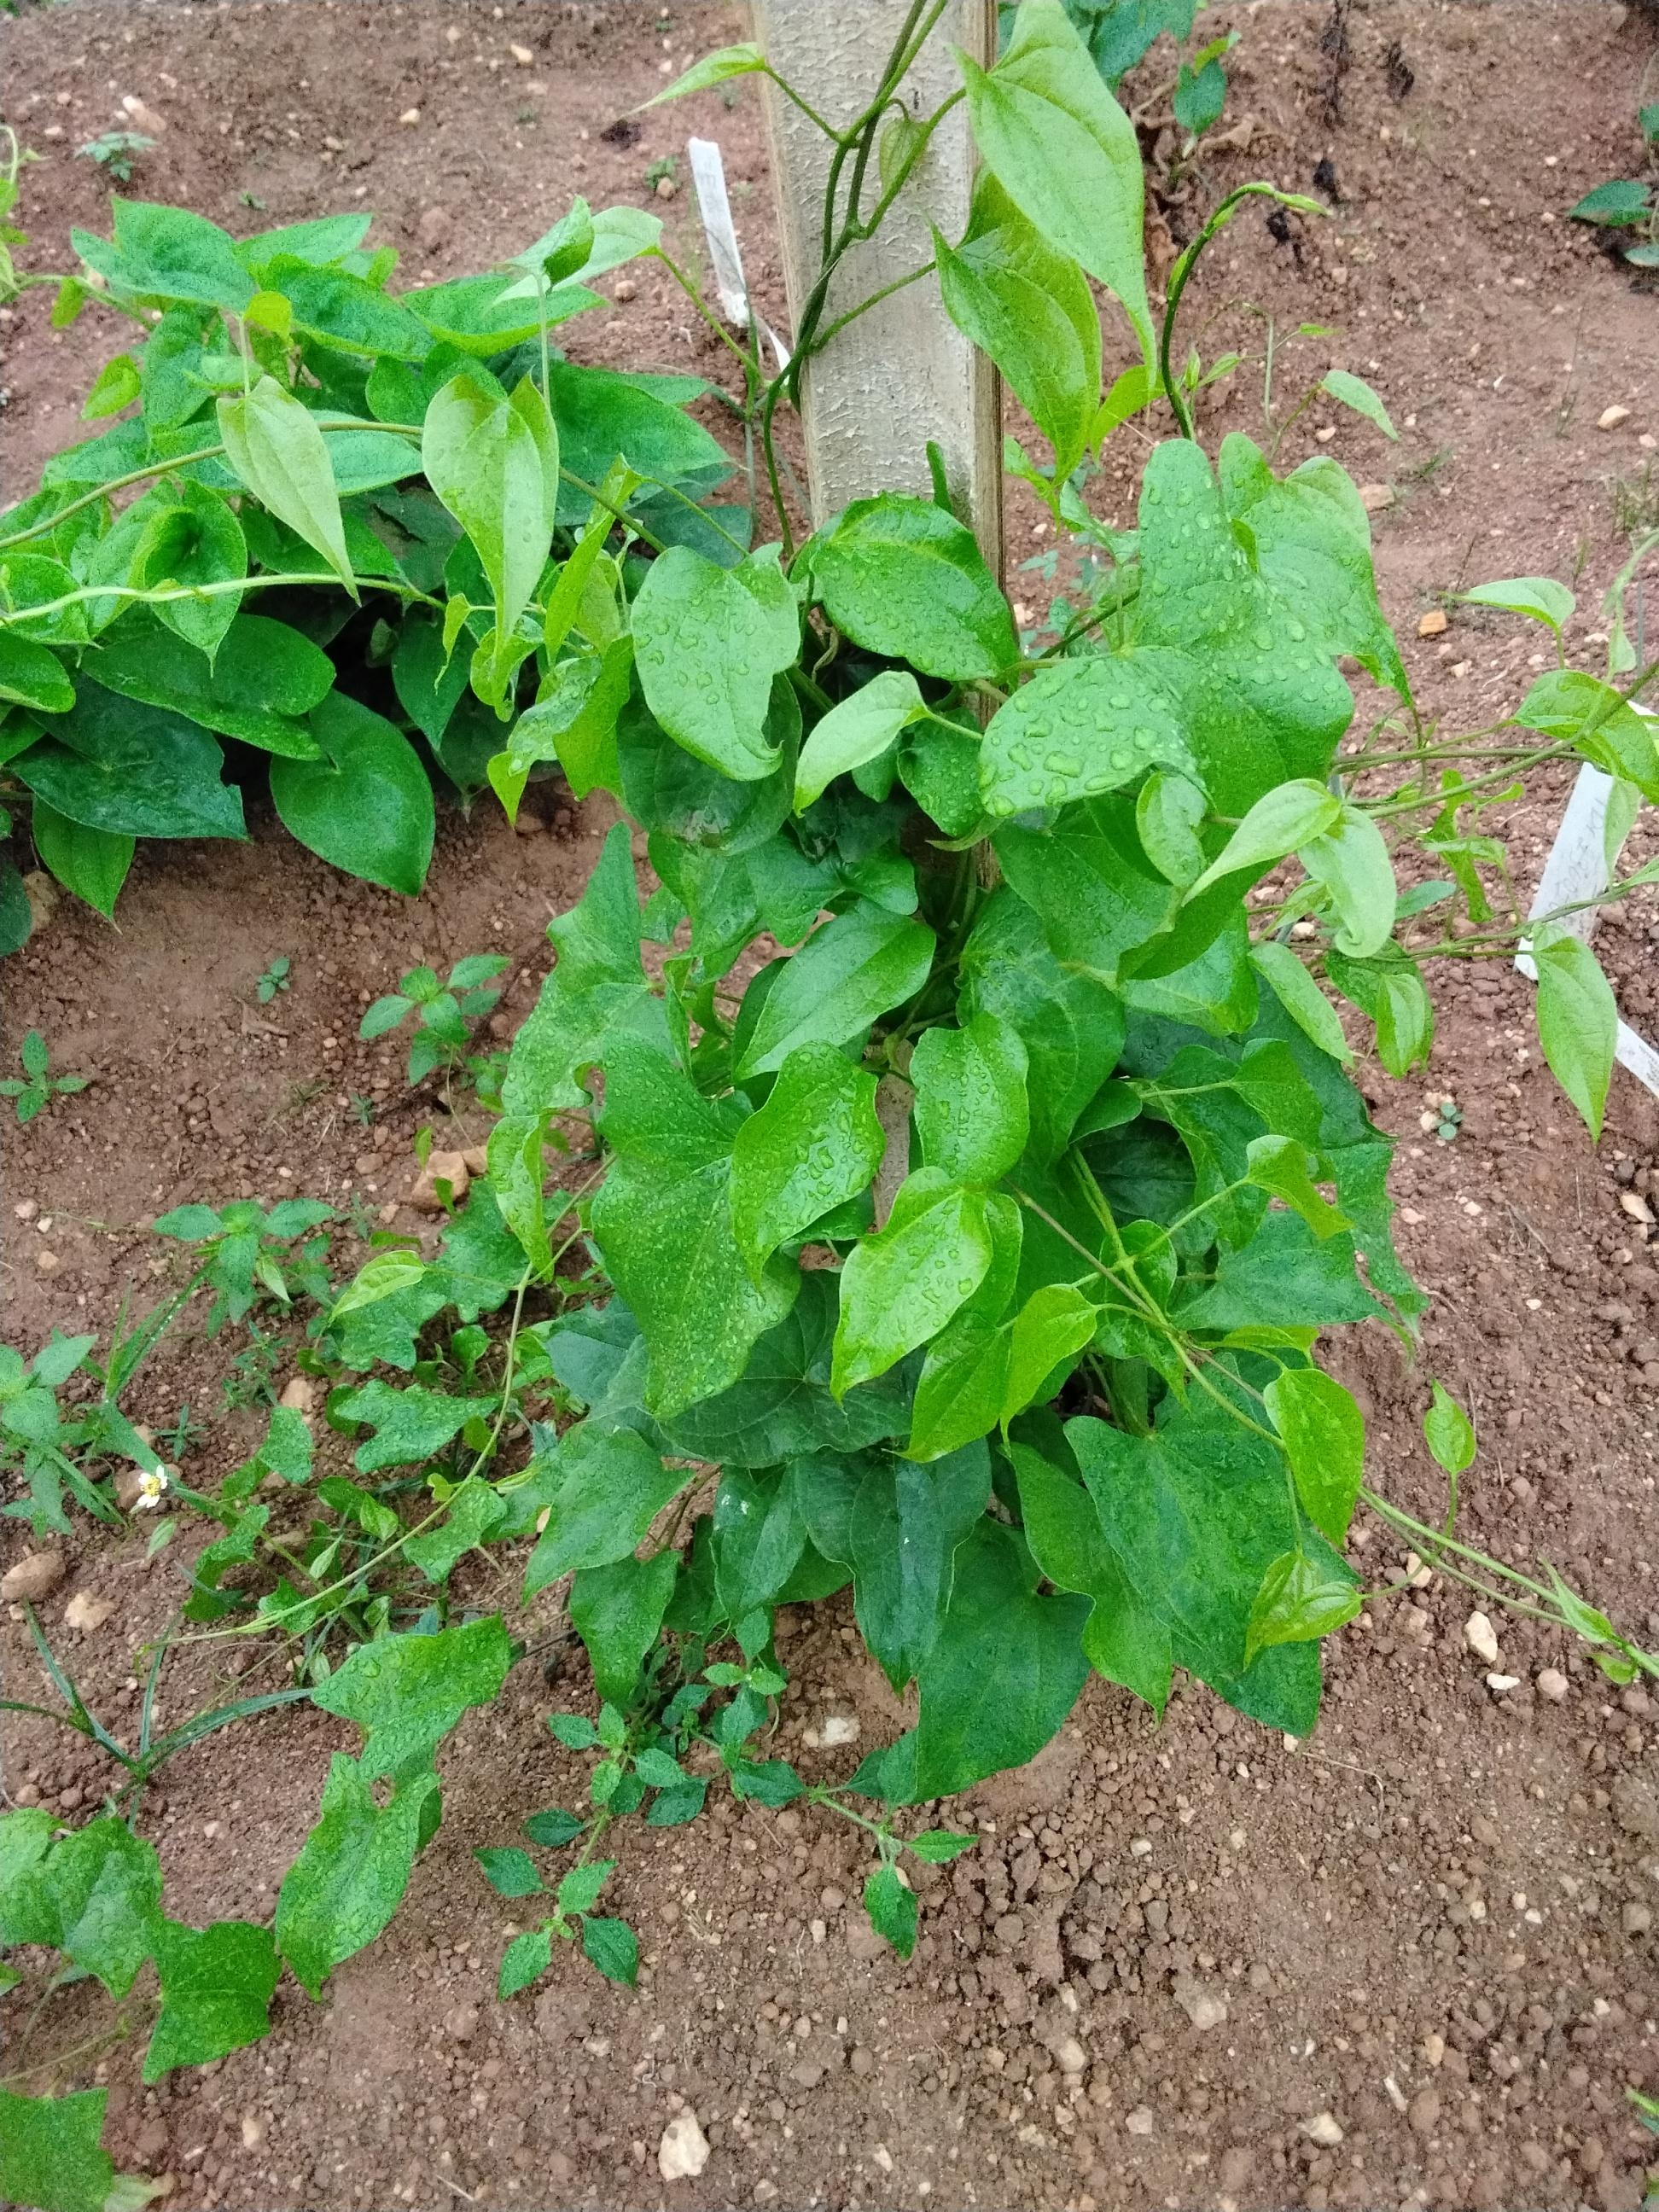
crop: yam
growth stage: vegetative
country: Nigeria
